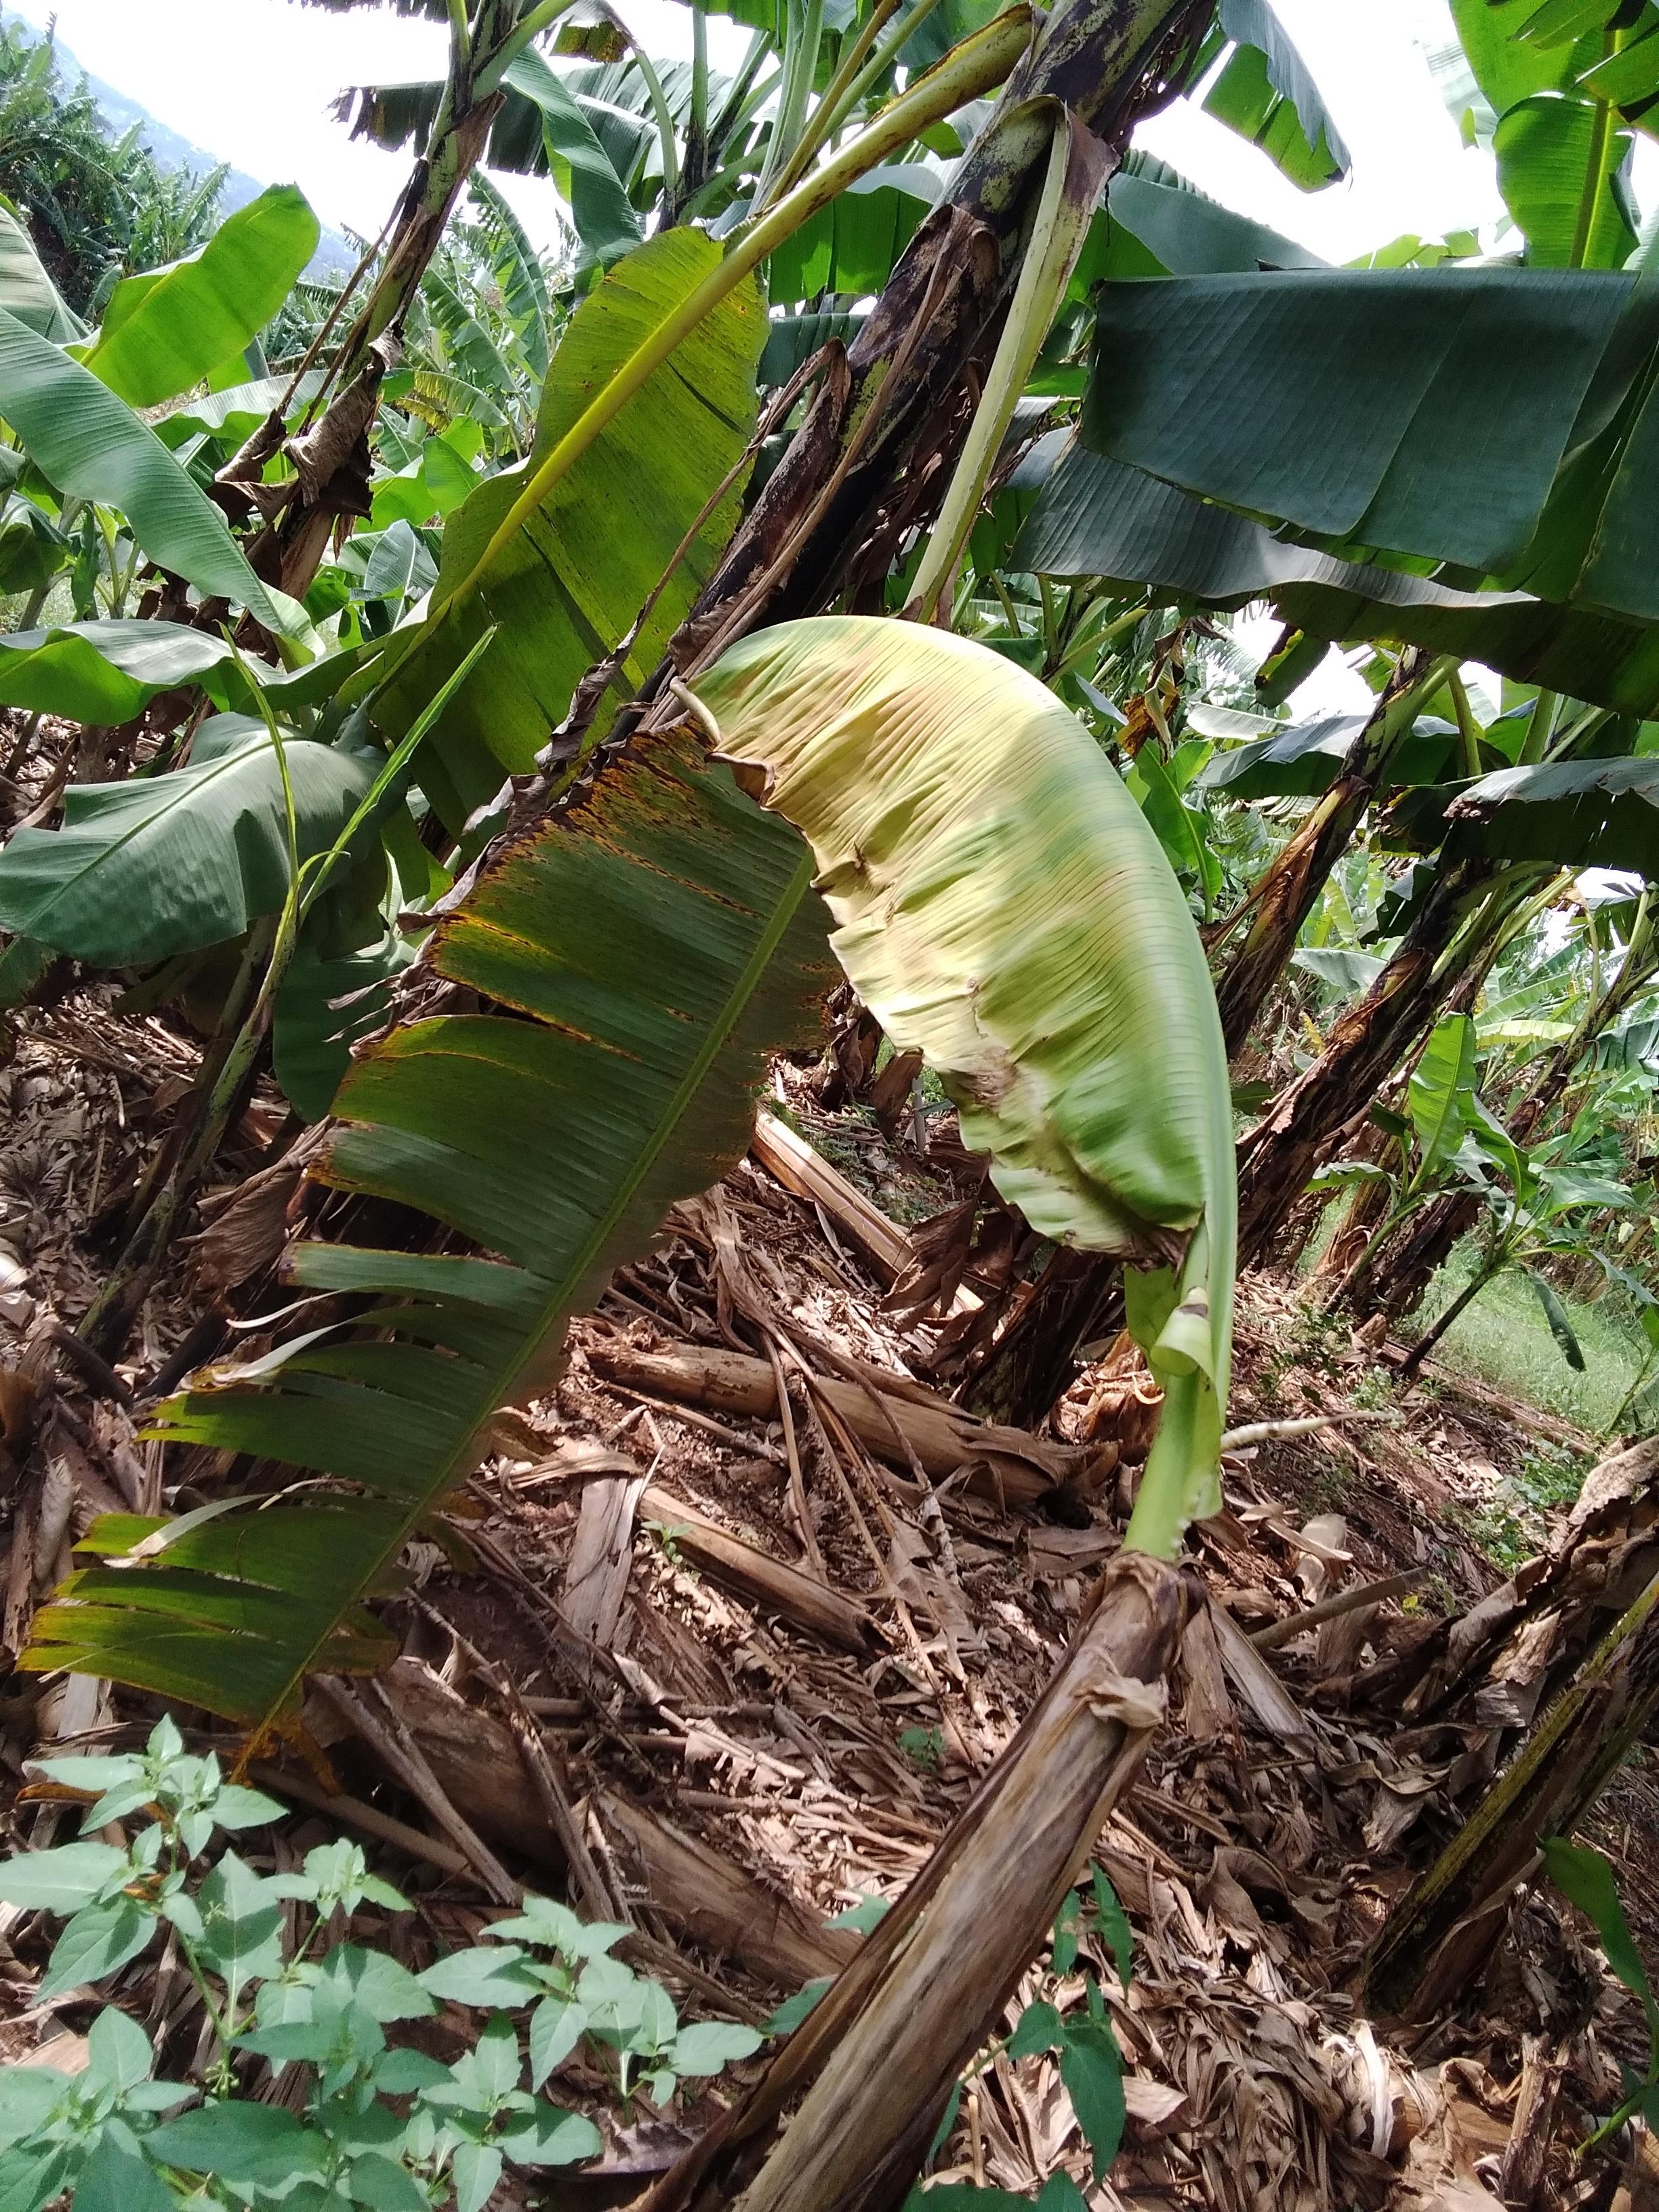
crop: banana
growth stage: vegetative
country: Uganda
